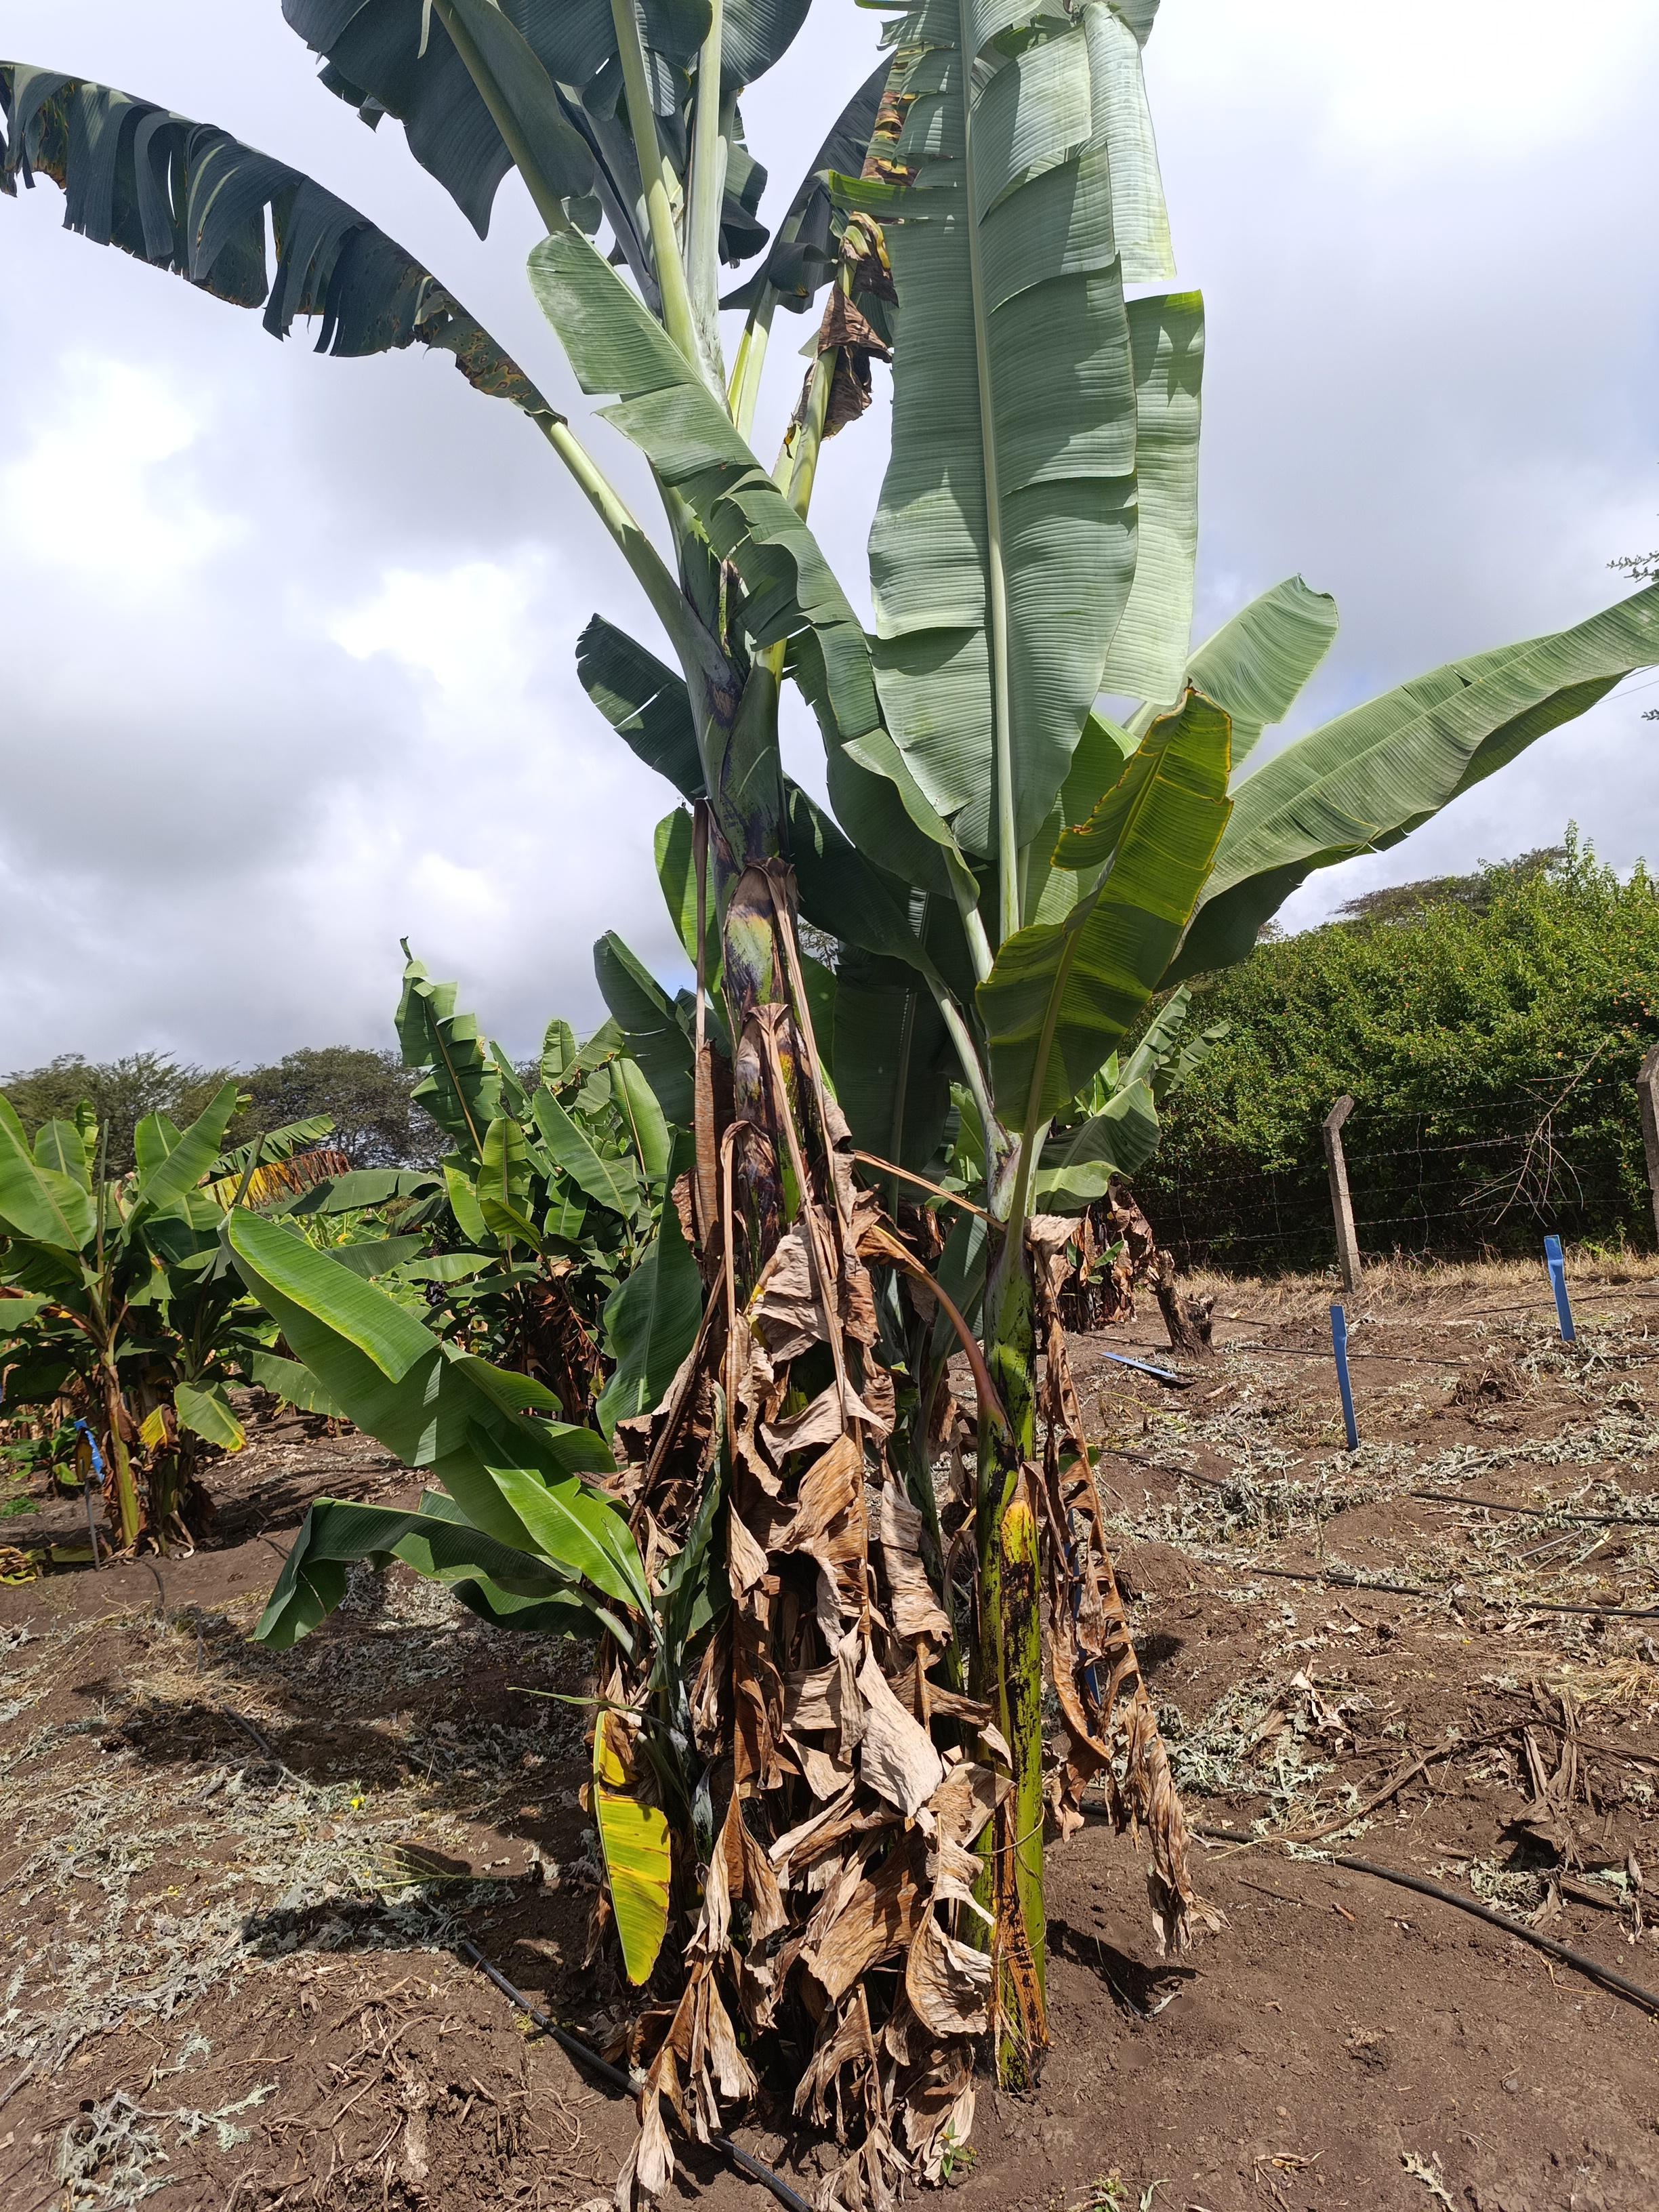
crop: banana
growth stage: vegetative
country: Tanzania
